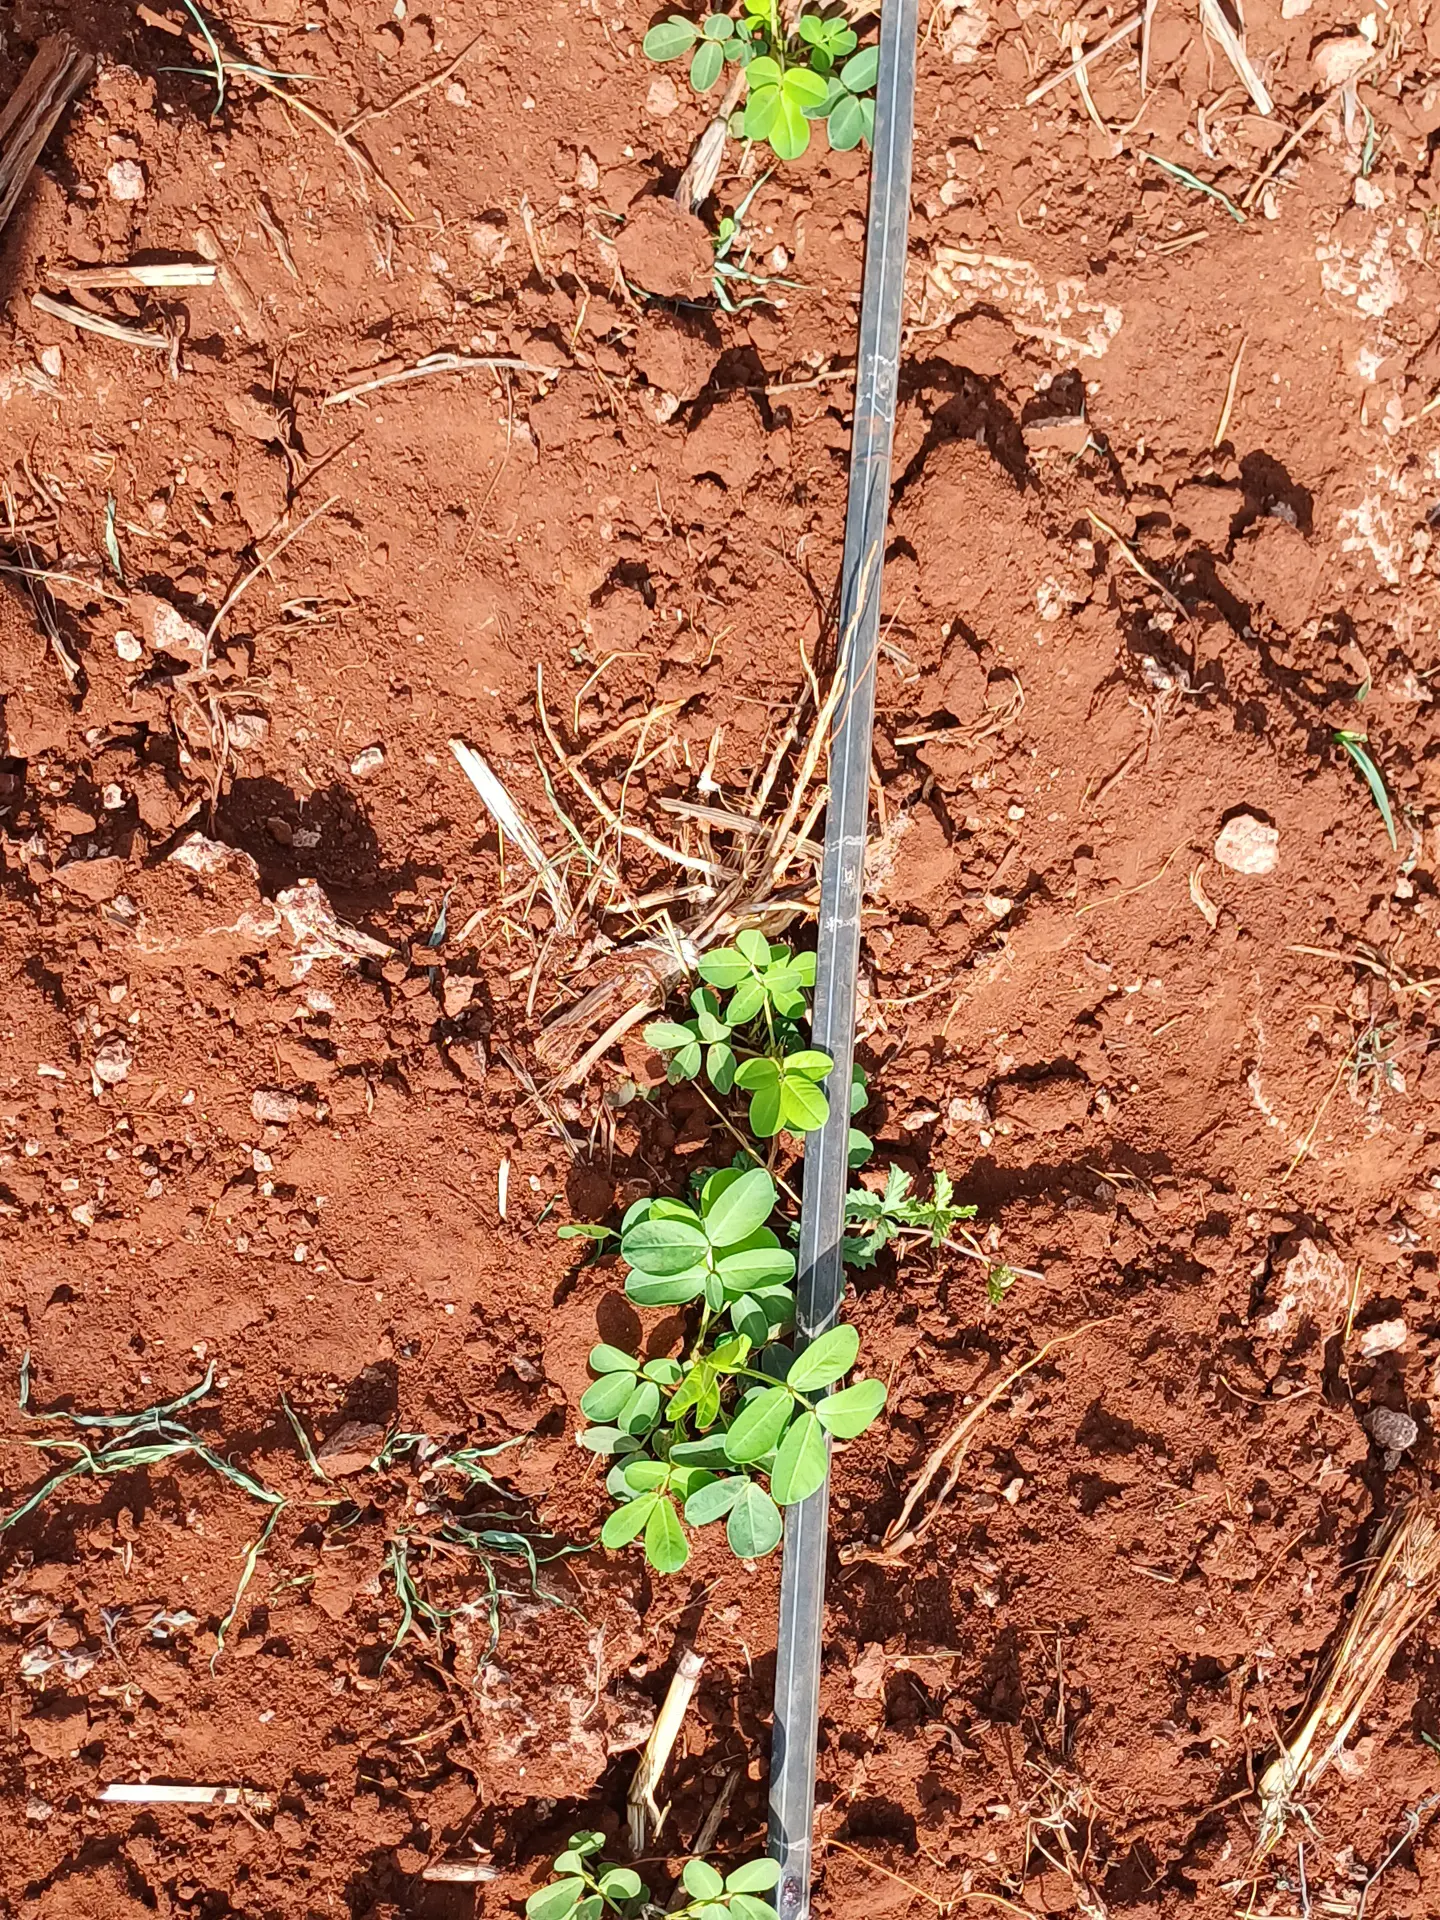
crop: groundnut
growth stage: vegetative
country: Kenya
